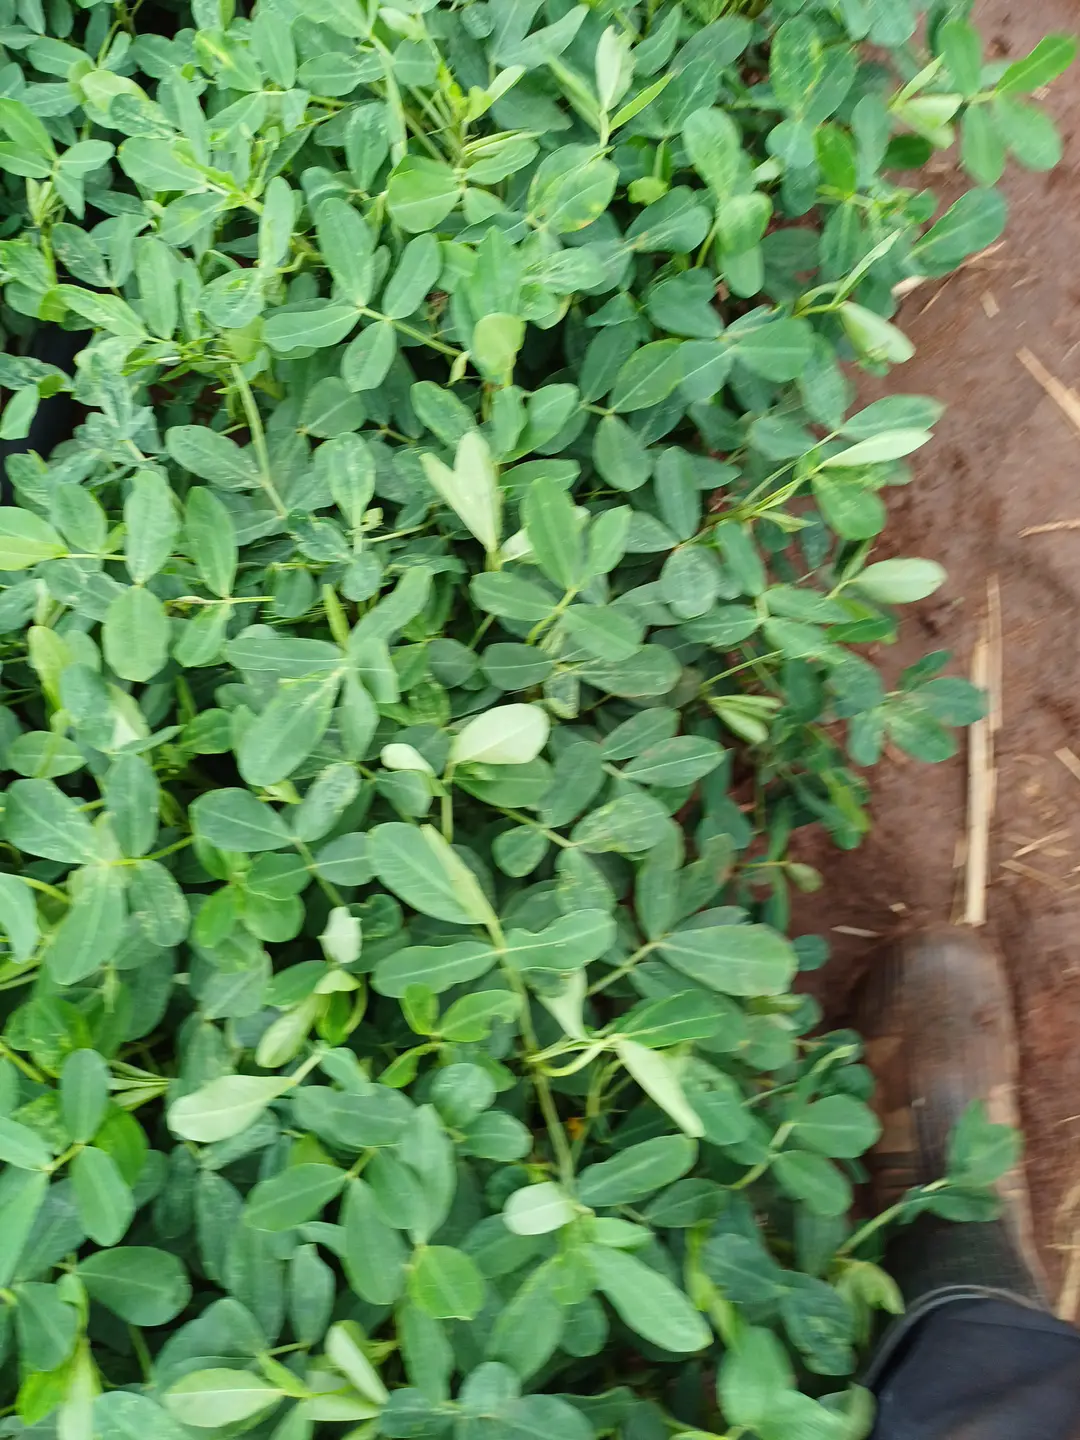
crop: groundnut
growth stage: flowering
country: Kenya
